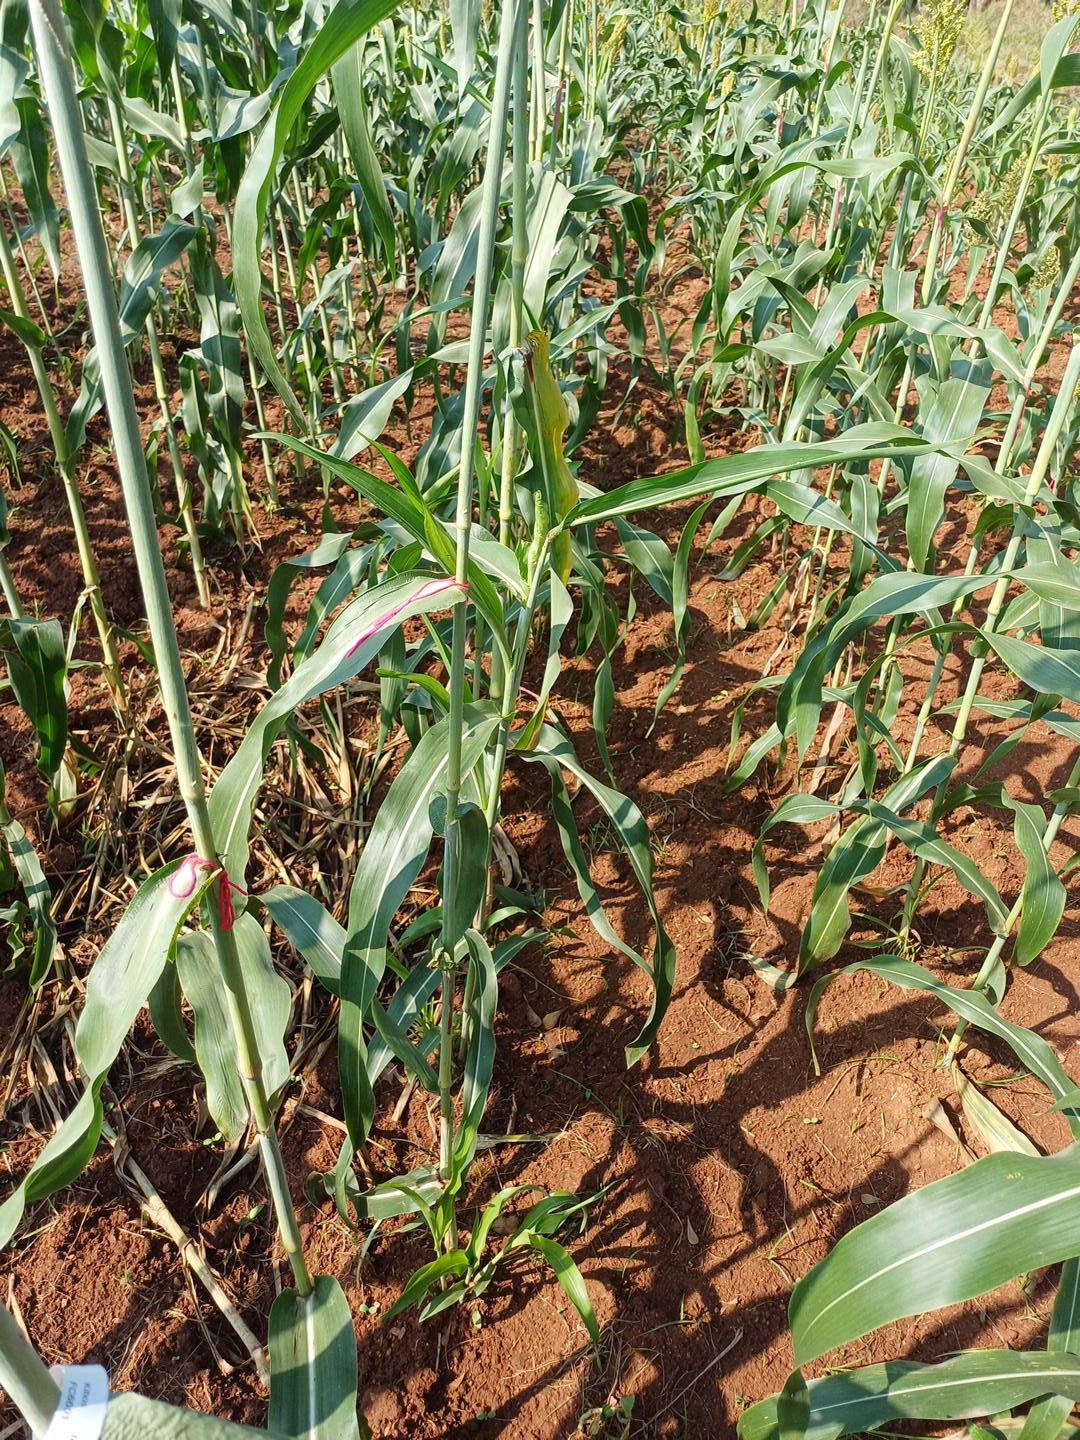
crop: sorghum
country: Kenya
